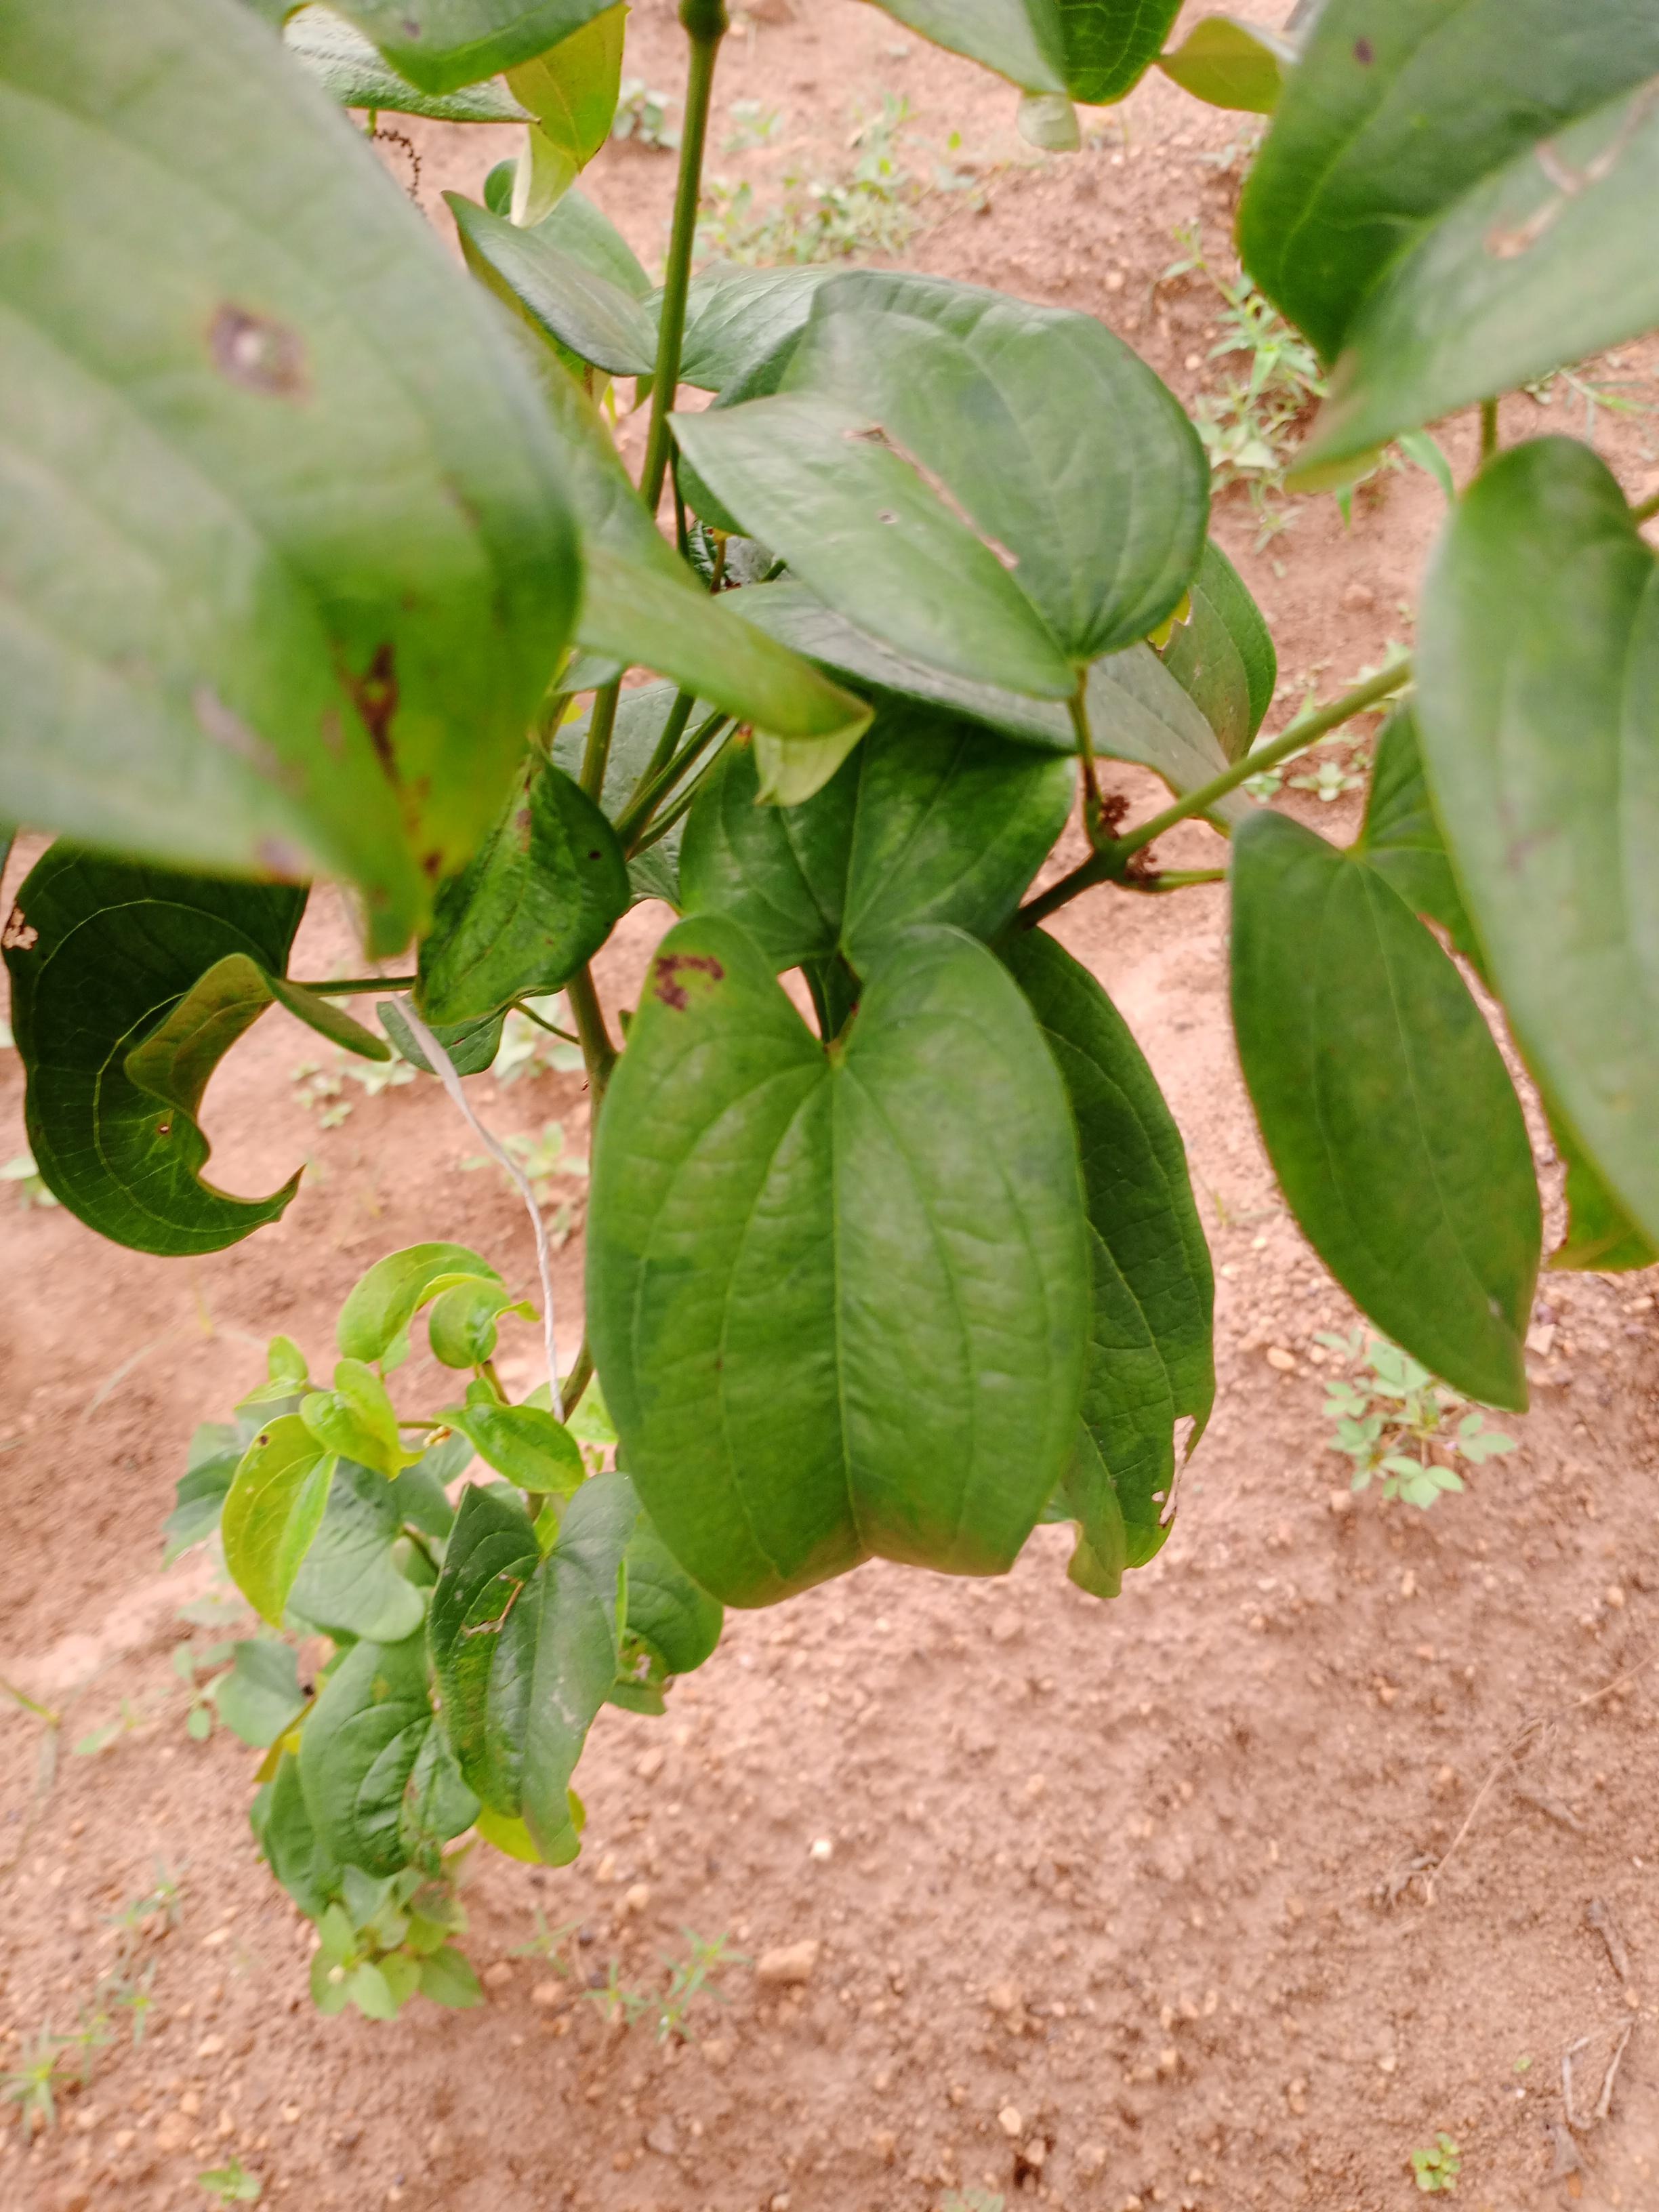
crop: yam
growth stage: vegetative
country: Nigeria
